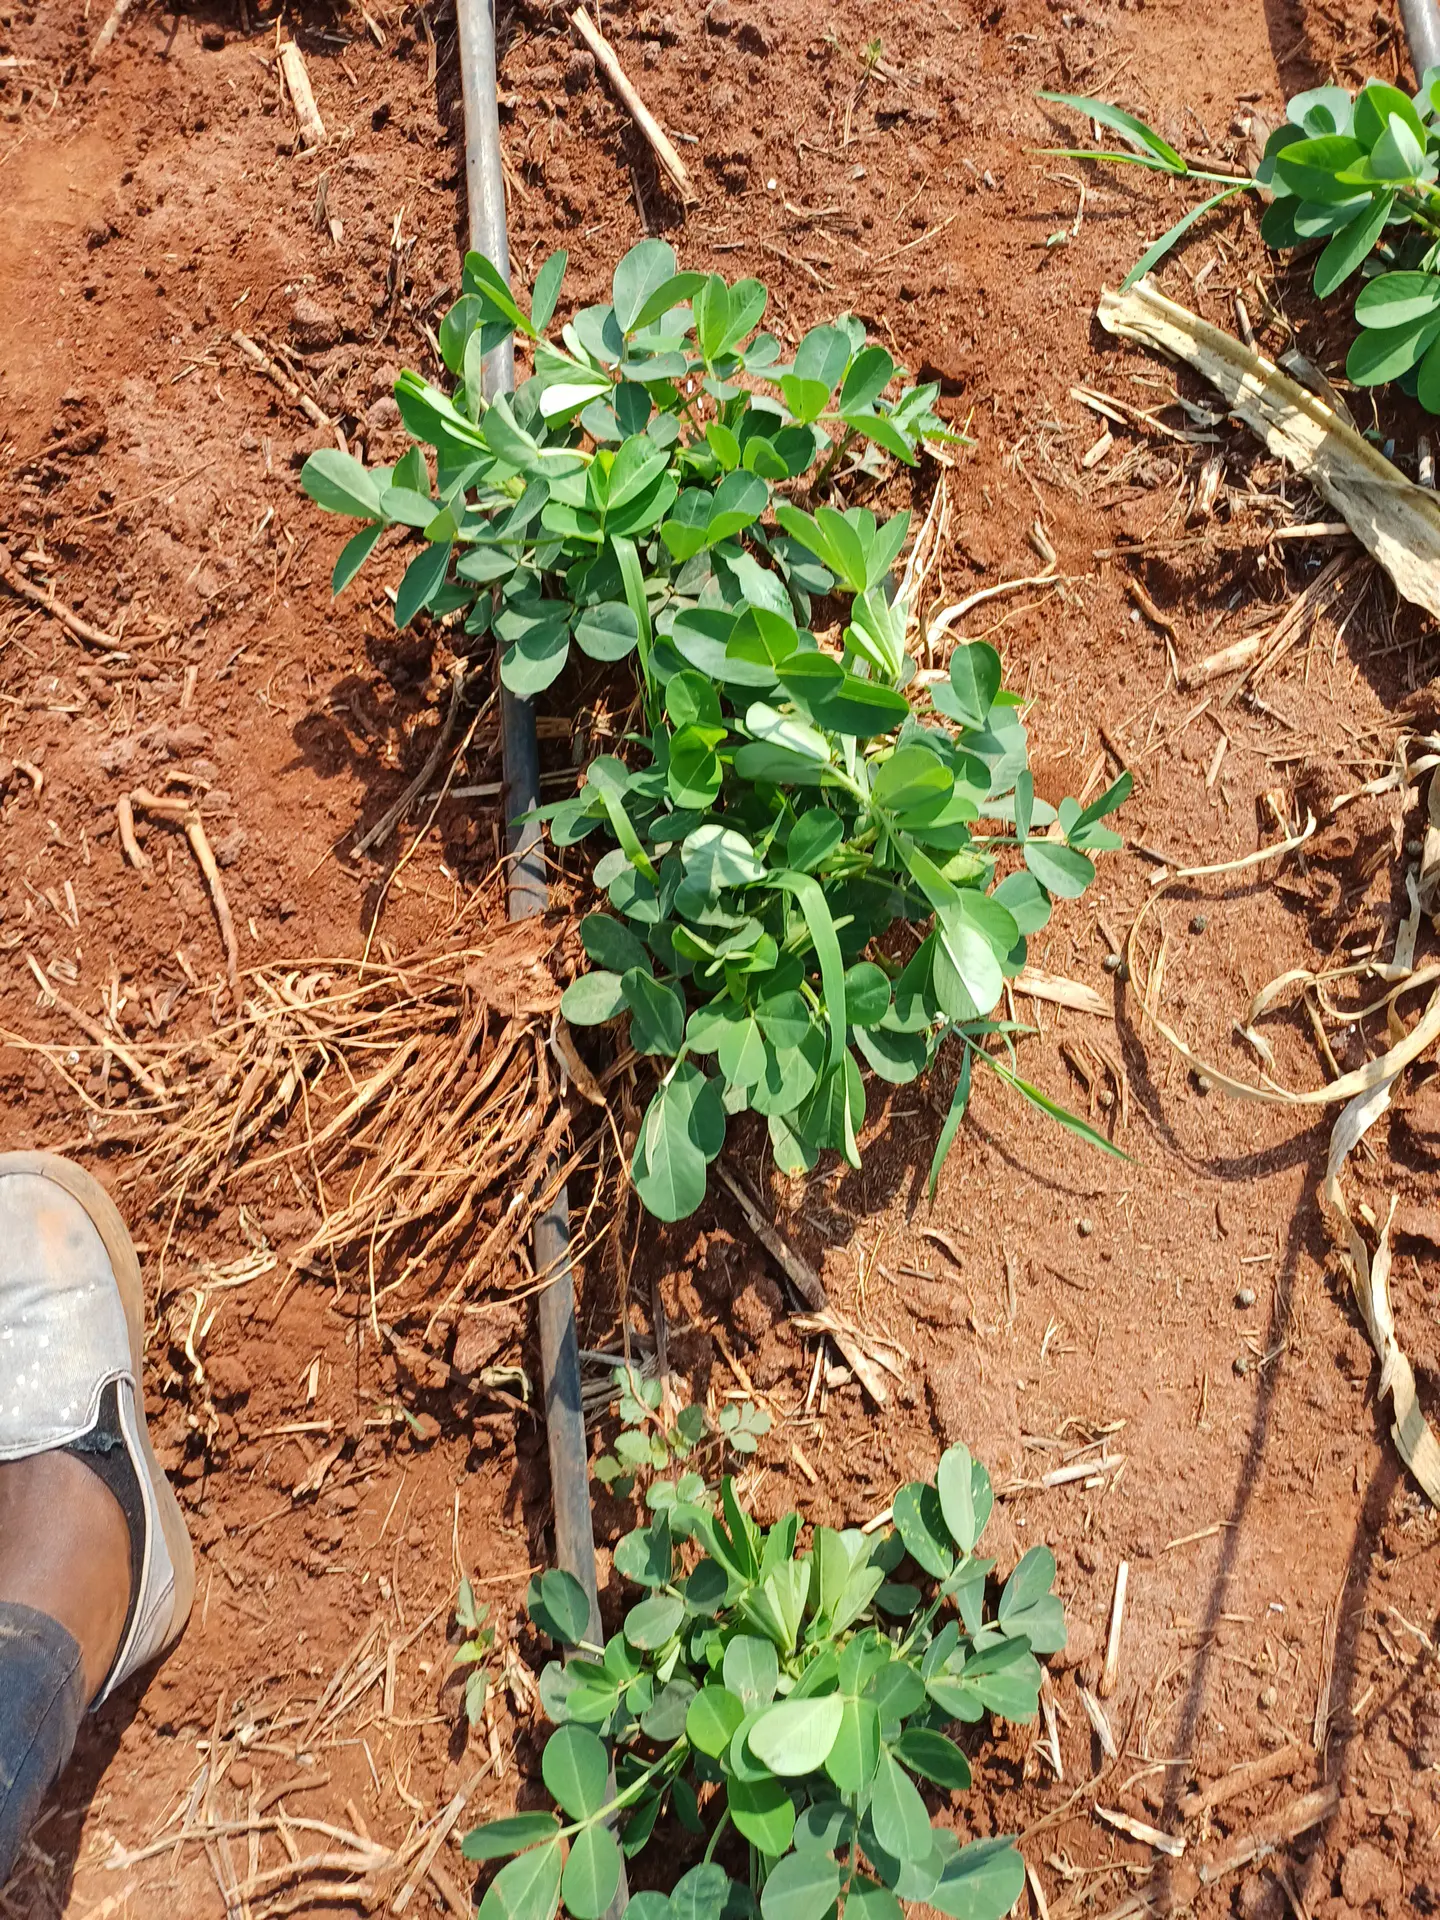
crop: groundnut
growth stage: vegetative
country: Kenya
